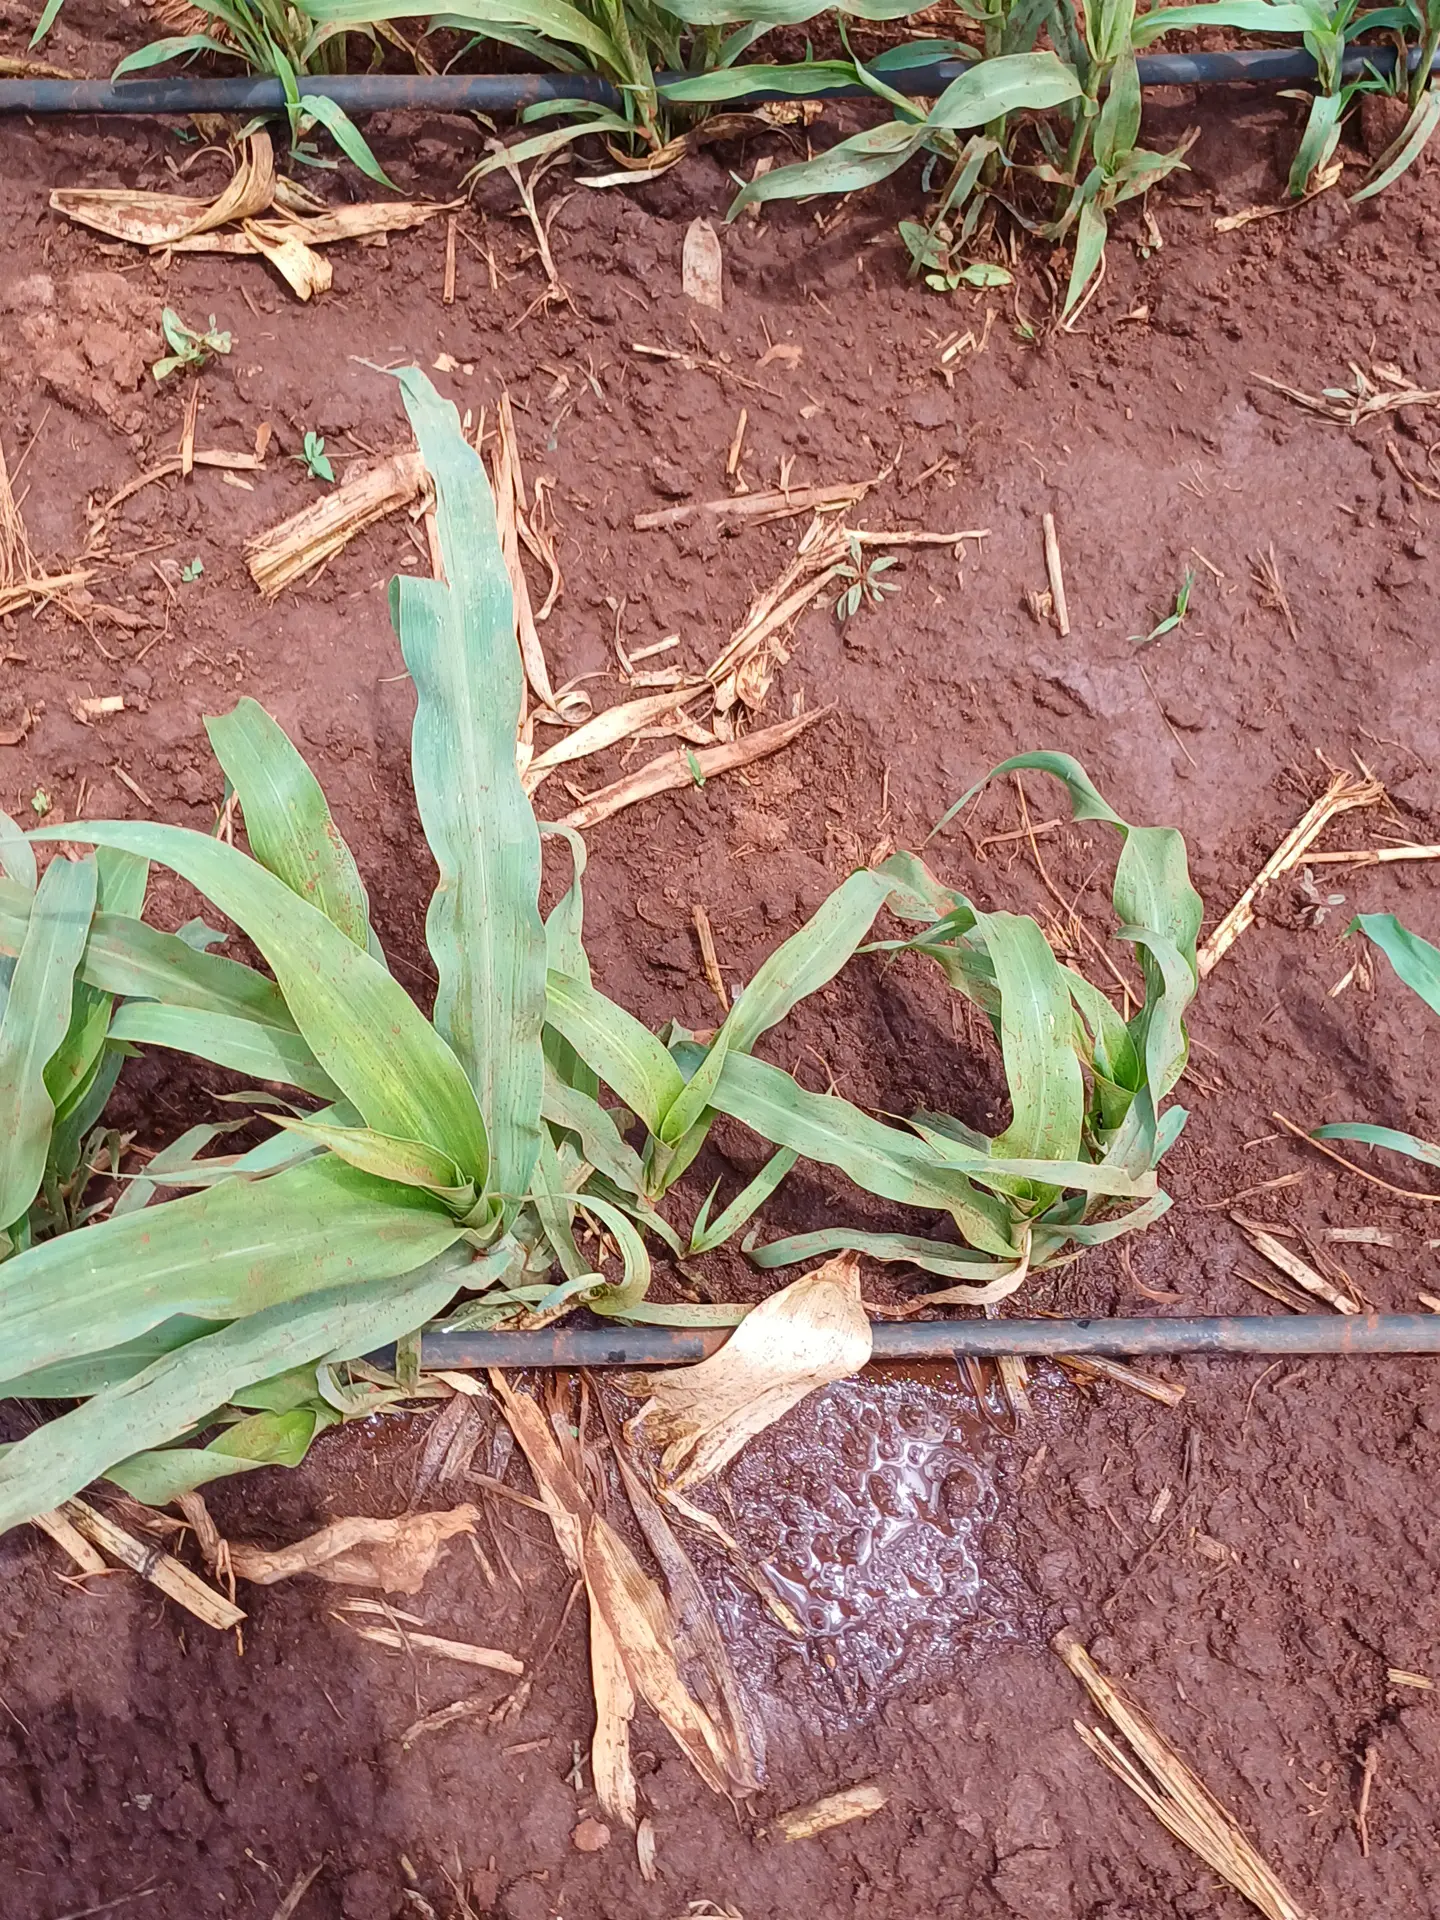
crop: sorghum
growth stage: vegetative
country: Kenya
